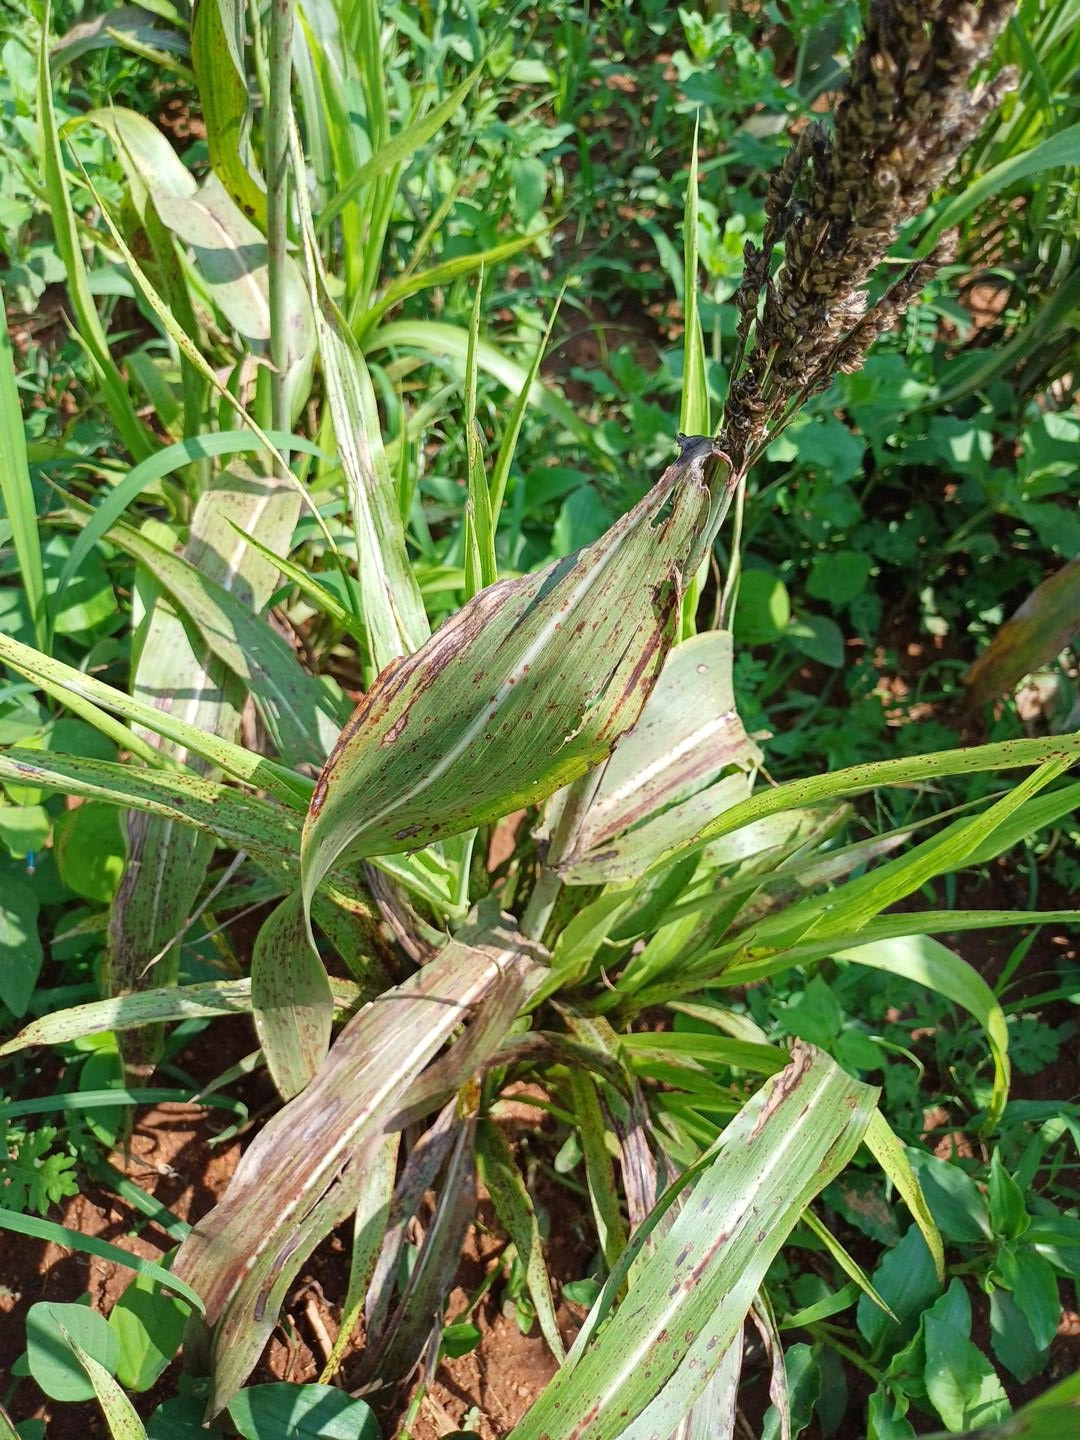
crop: sorghum
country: Kenya
